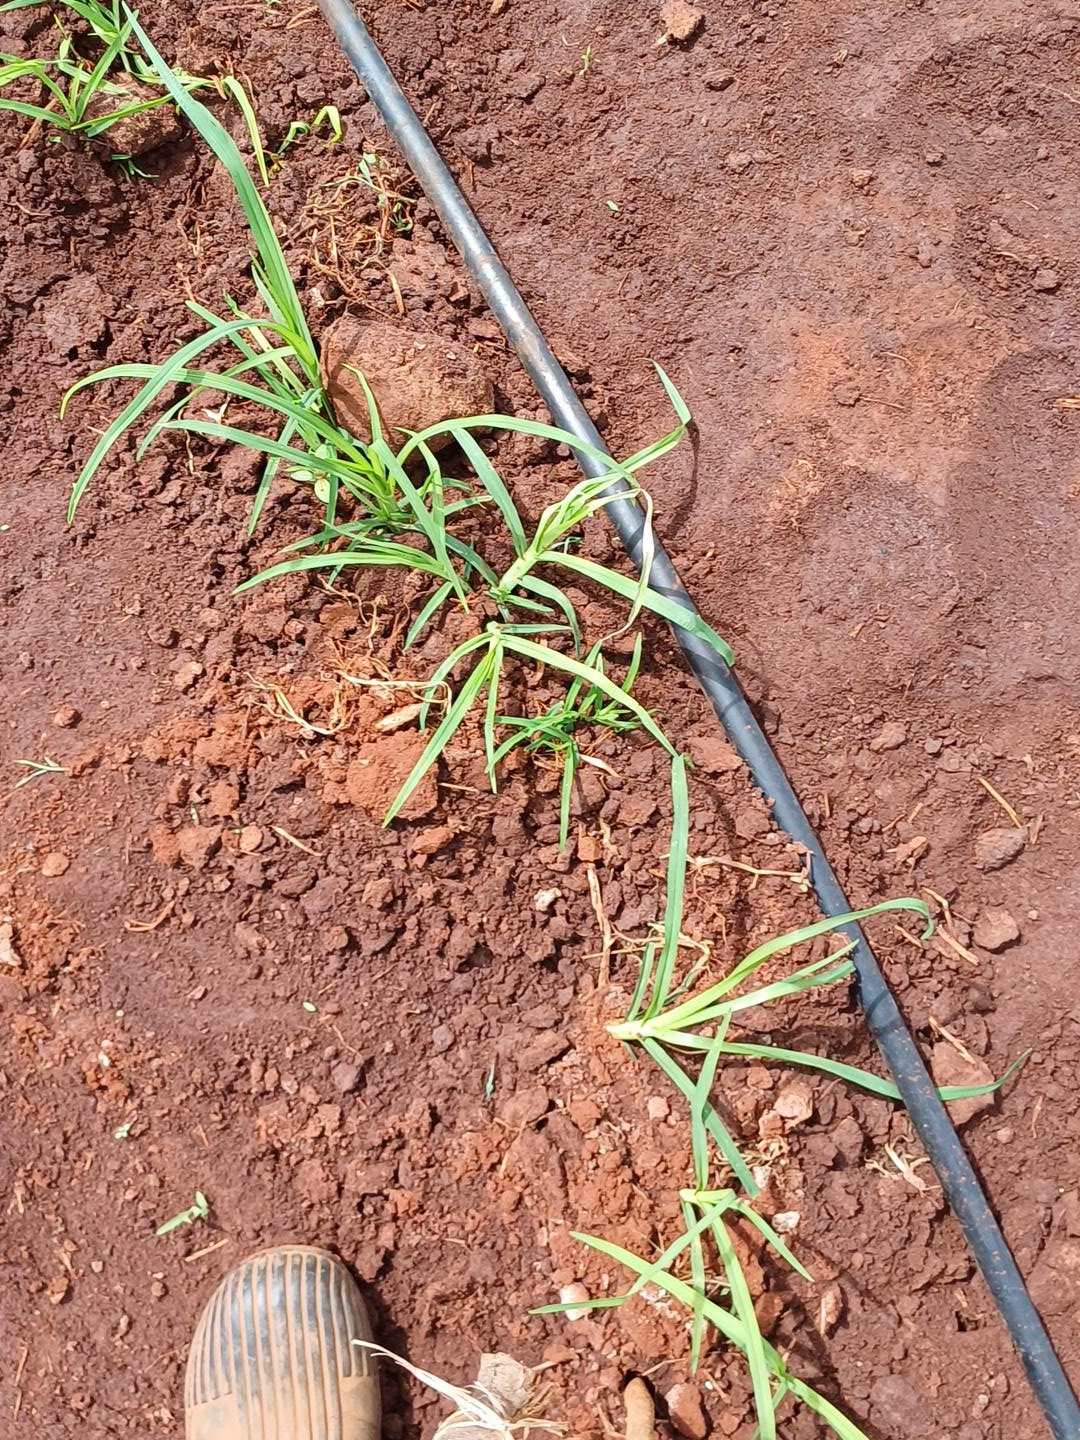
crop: finger millet
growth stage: vegetative
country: Kenya
